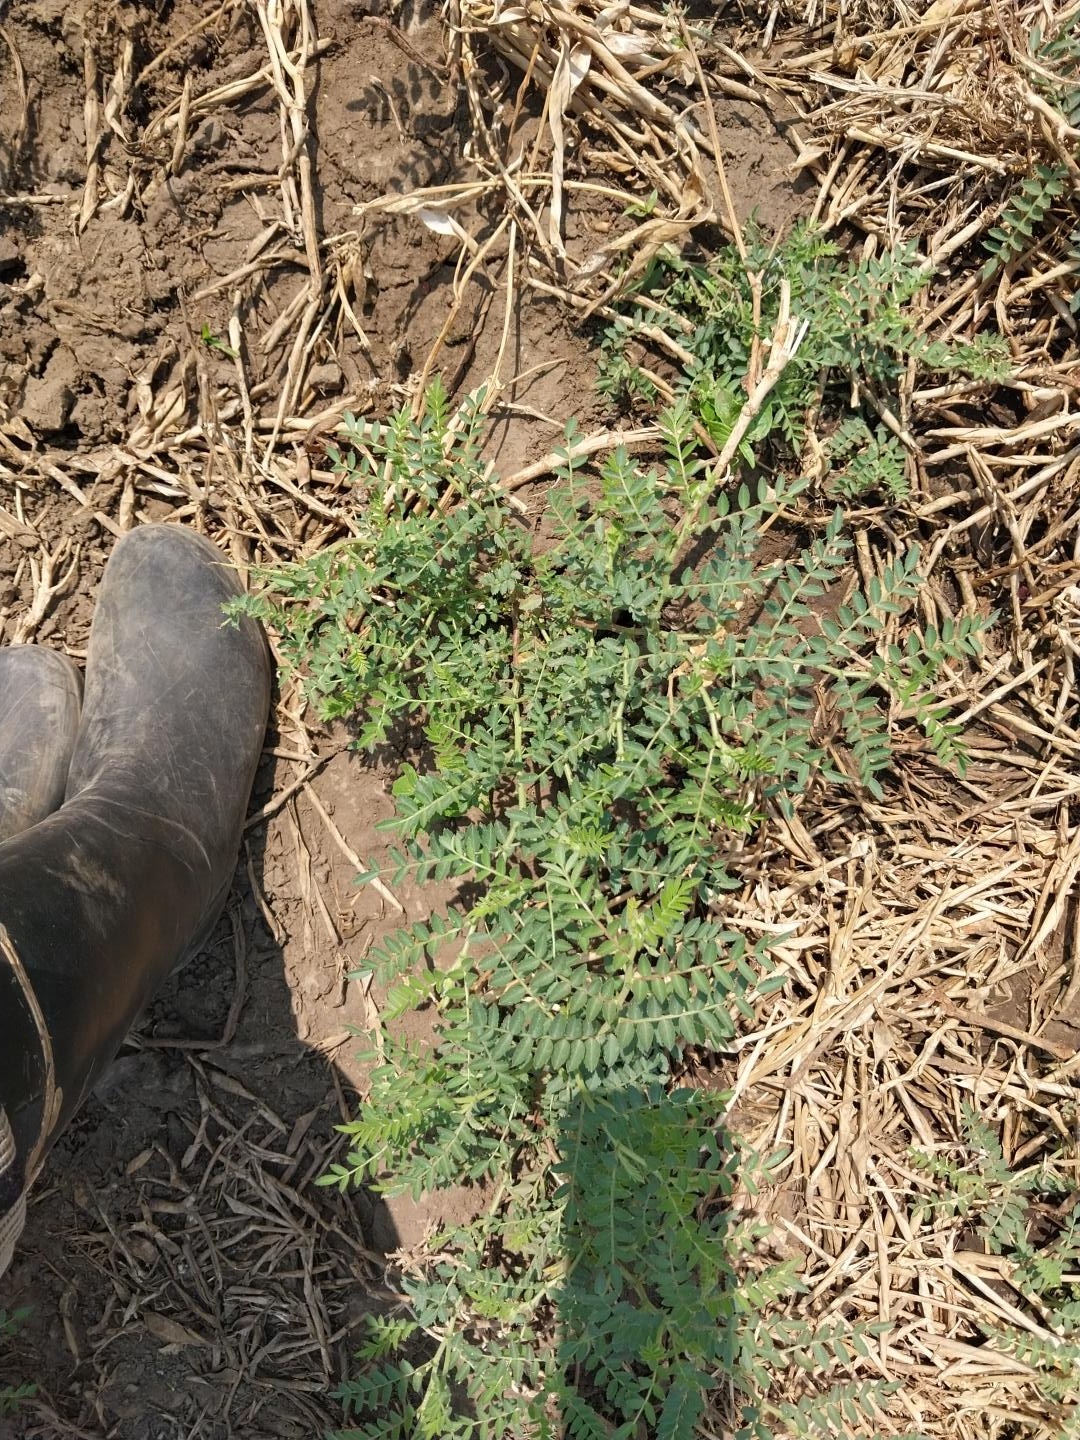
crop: chickpea
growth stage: flowering
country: Tanzania
